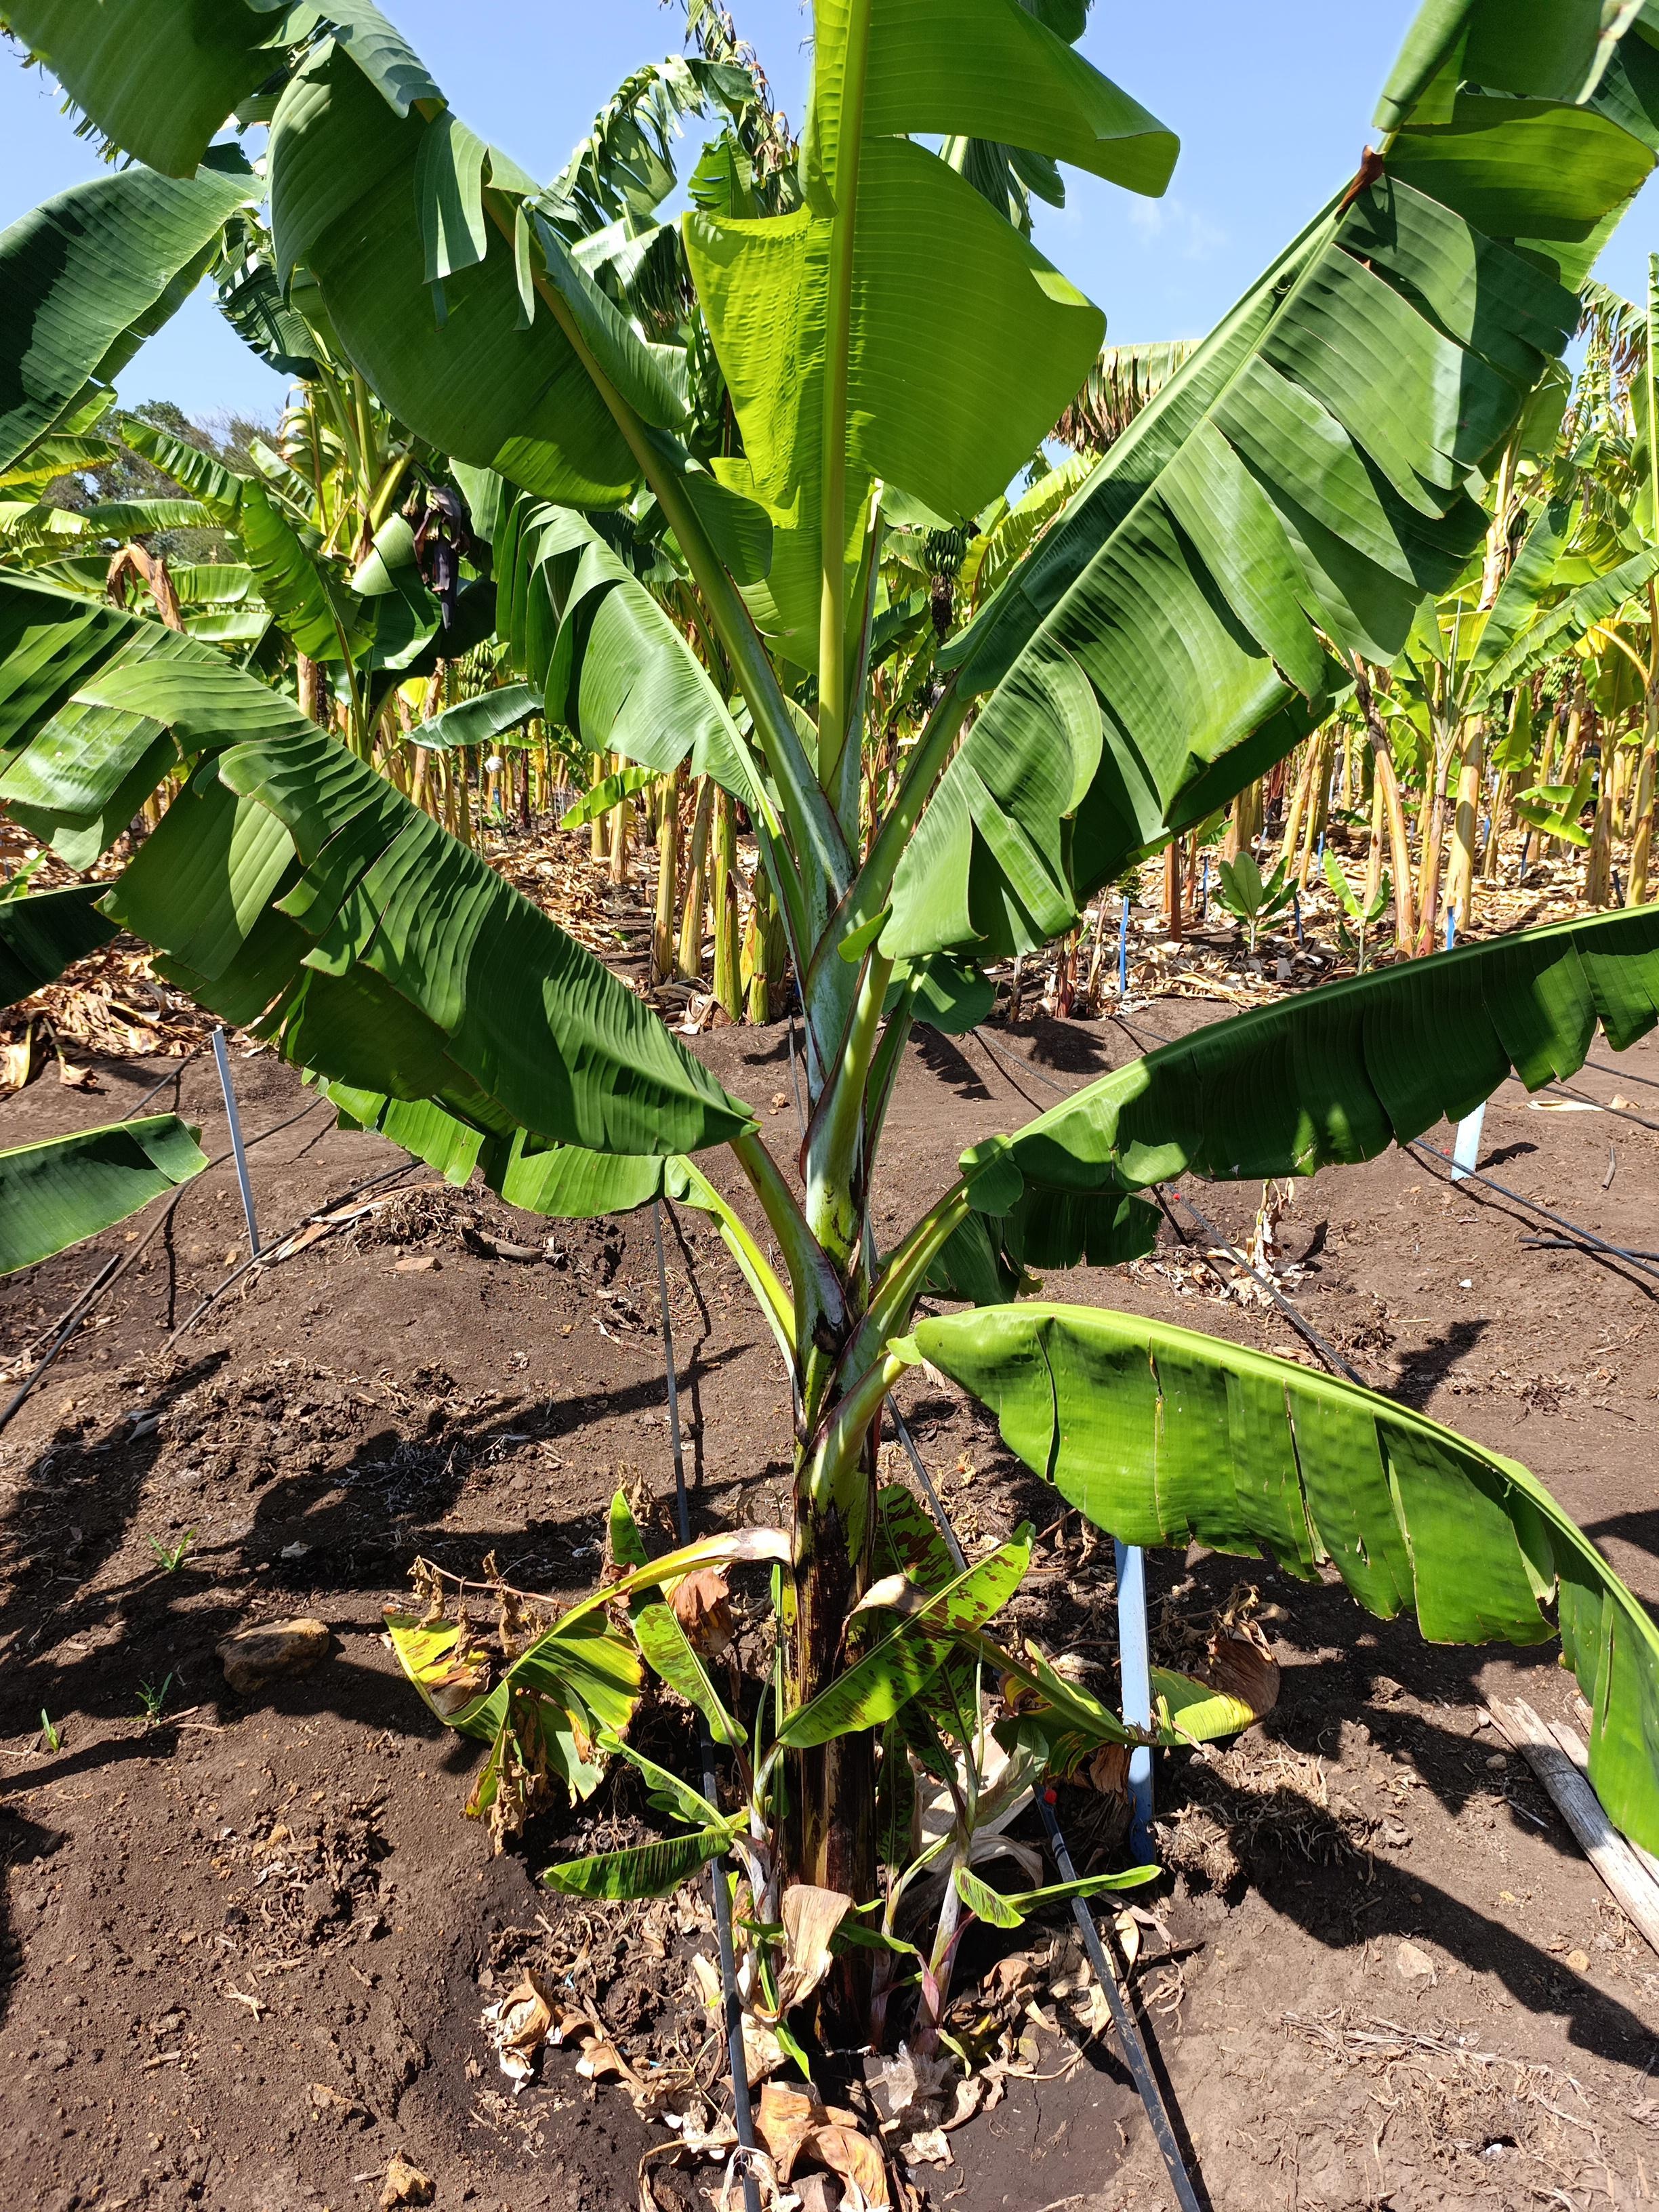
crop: banana
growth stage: vegetative
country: Tanzania
